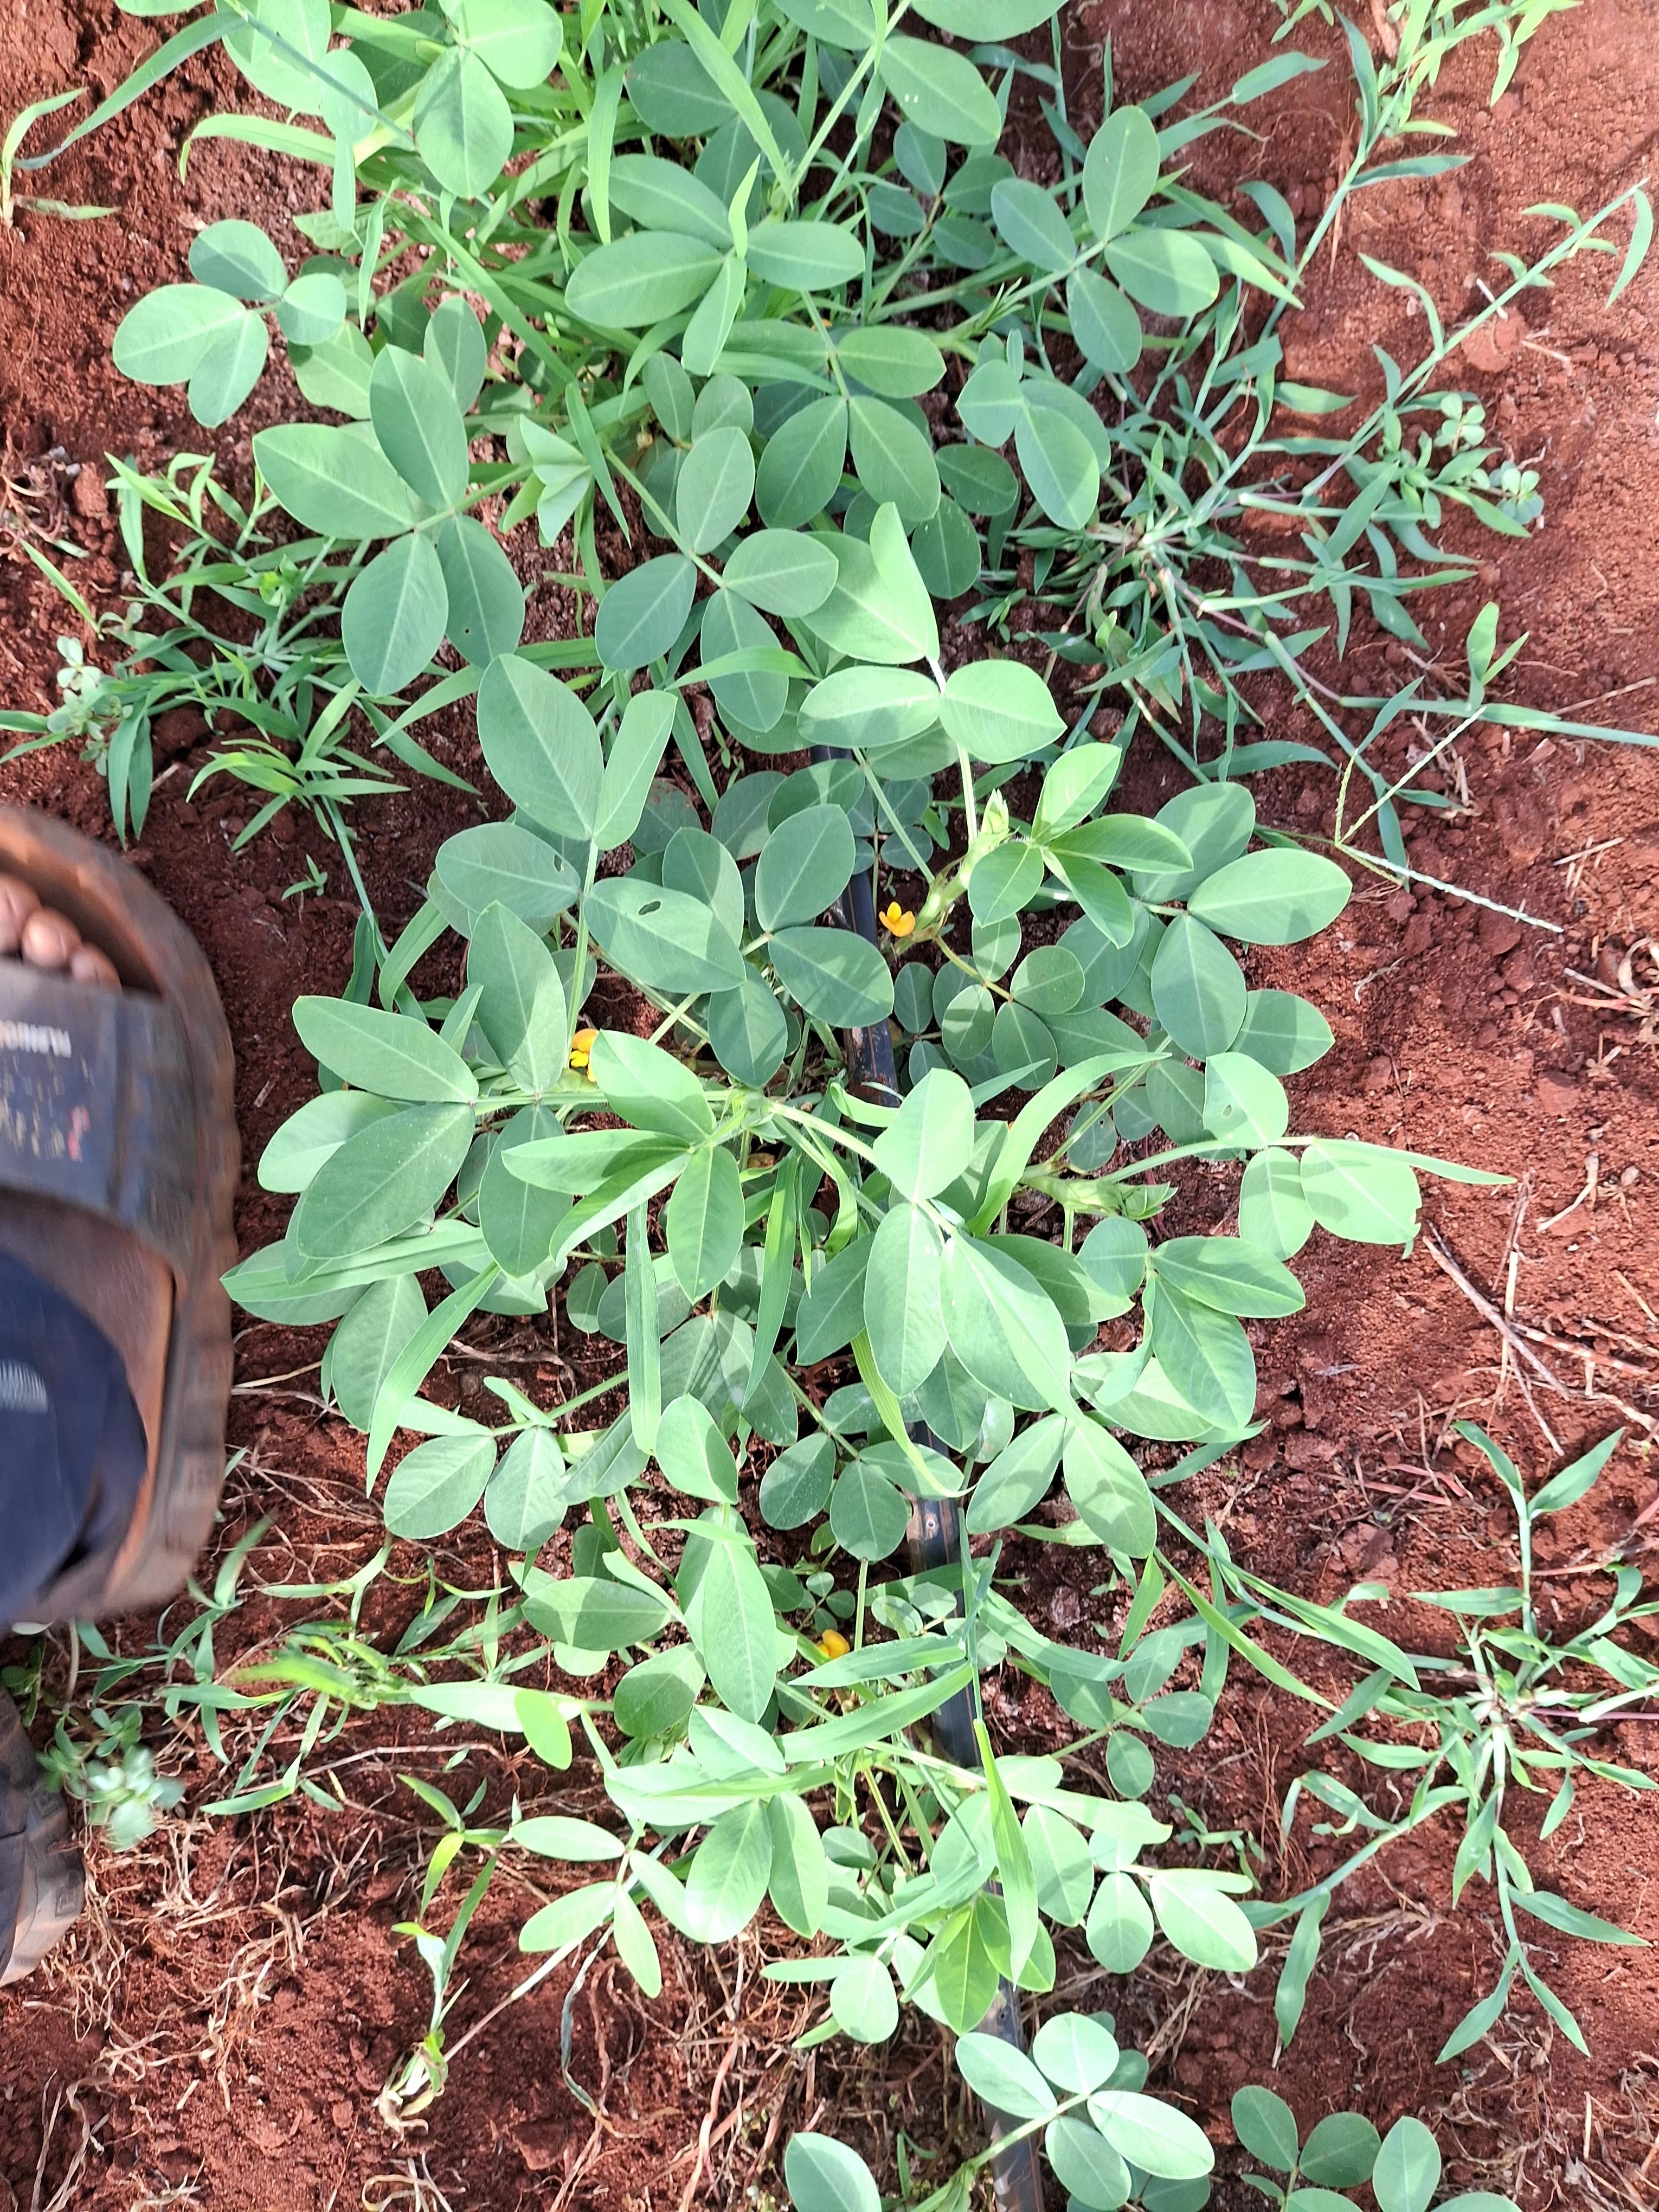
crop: groundnut
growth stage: flowering
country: Kenya
